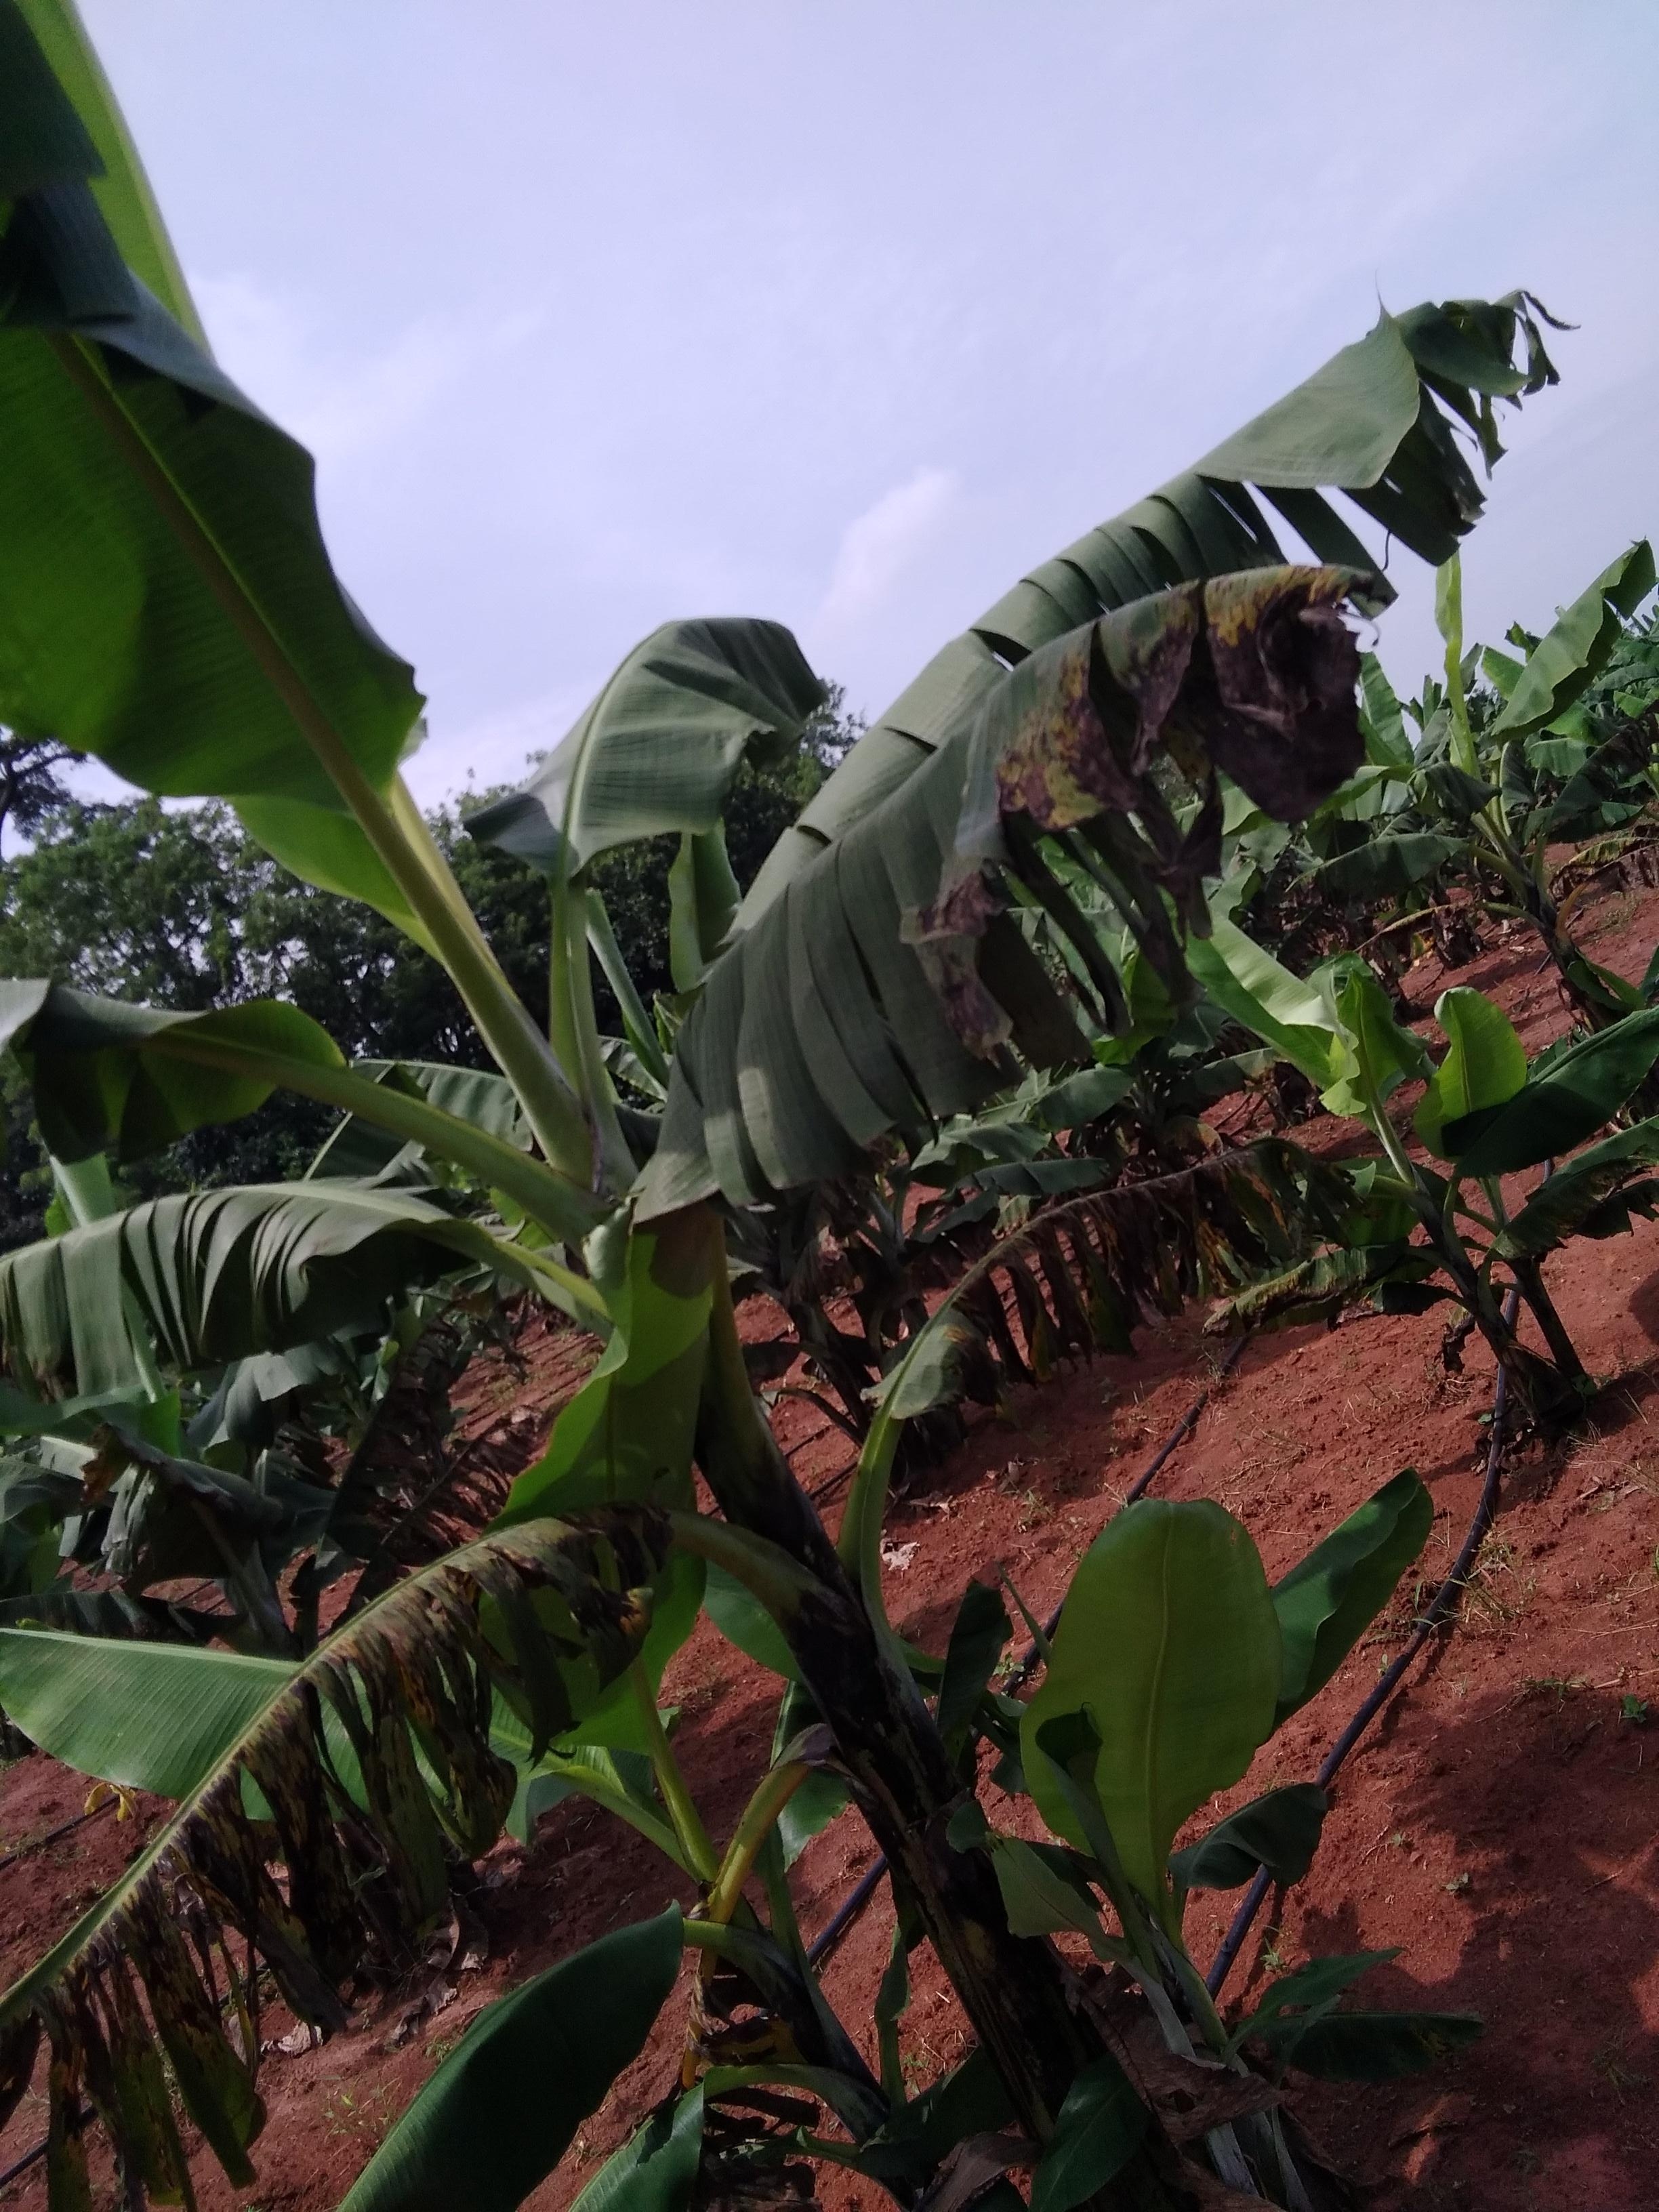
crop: banana
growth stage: vegetative
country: Uganda
